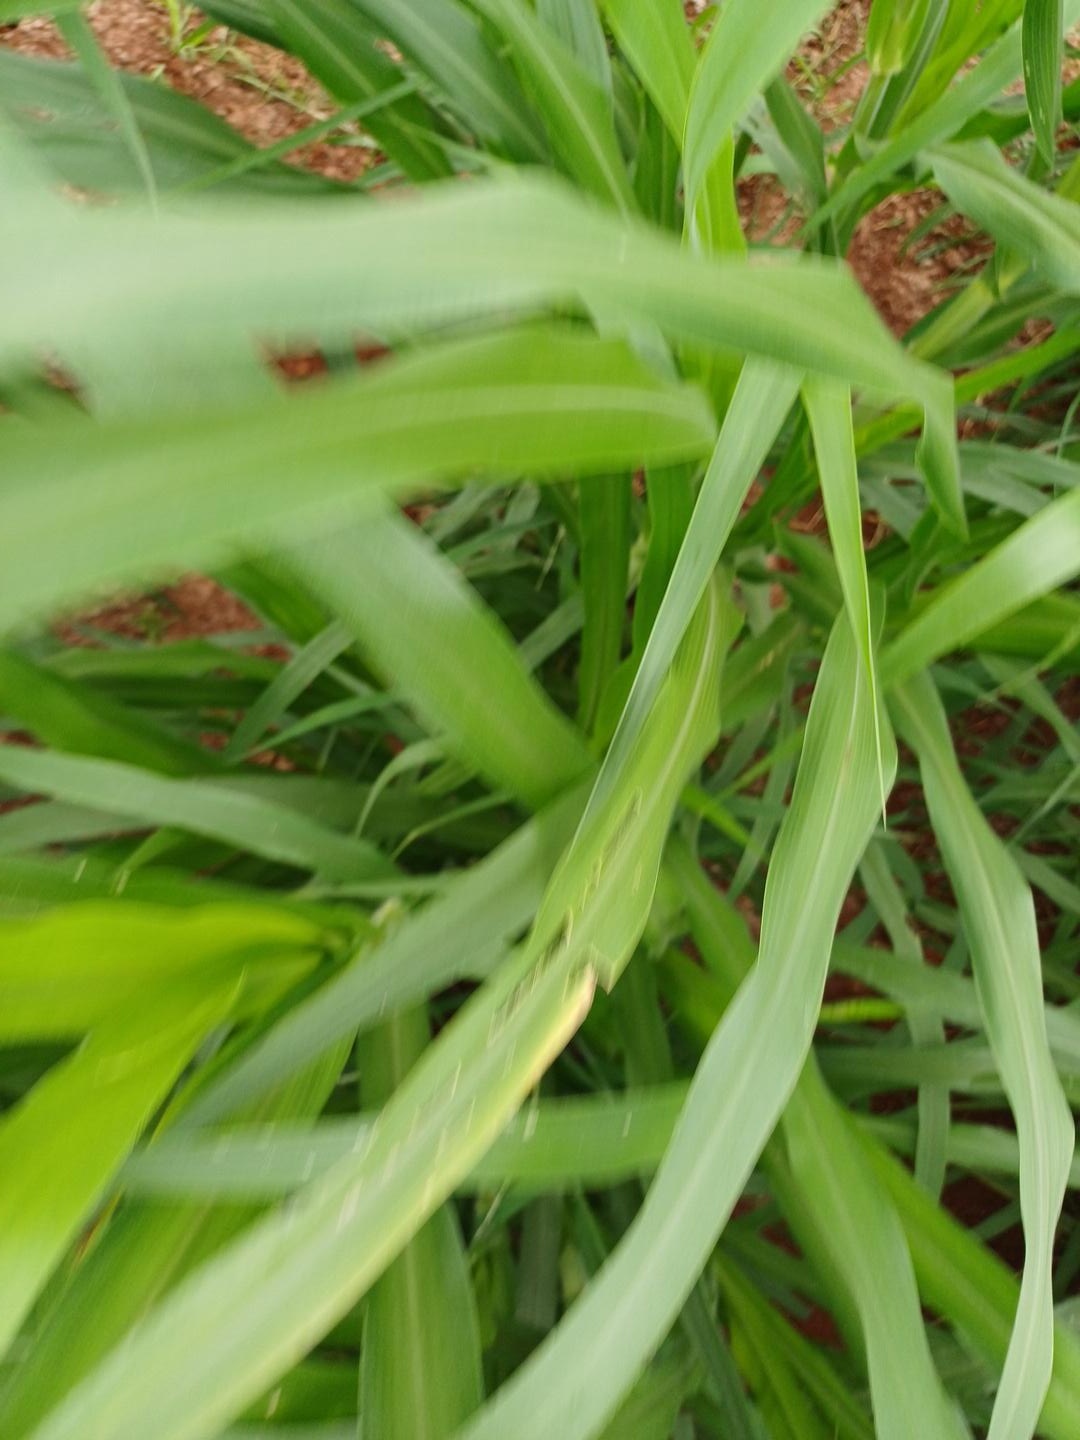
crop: pearl millet
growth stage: flowering
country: Kenya
